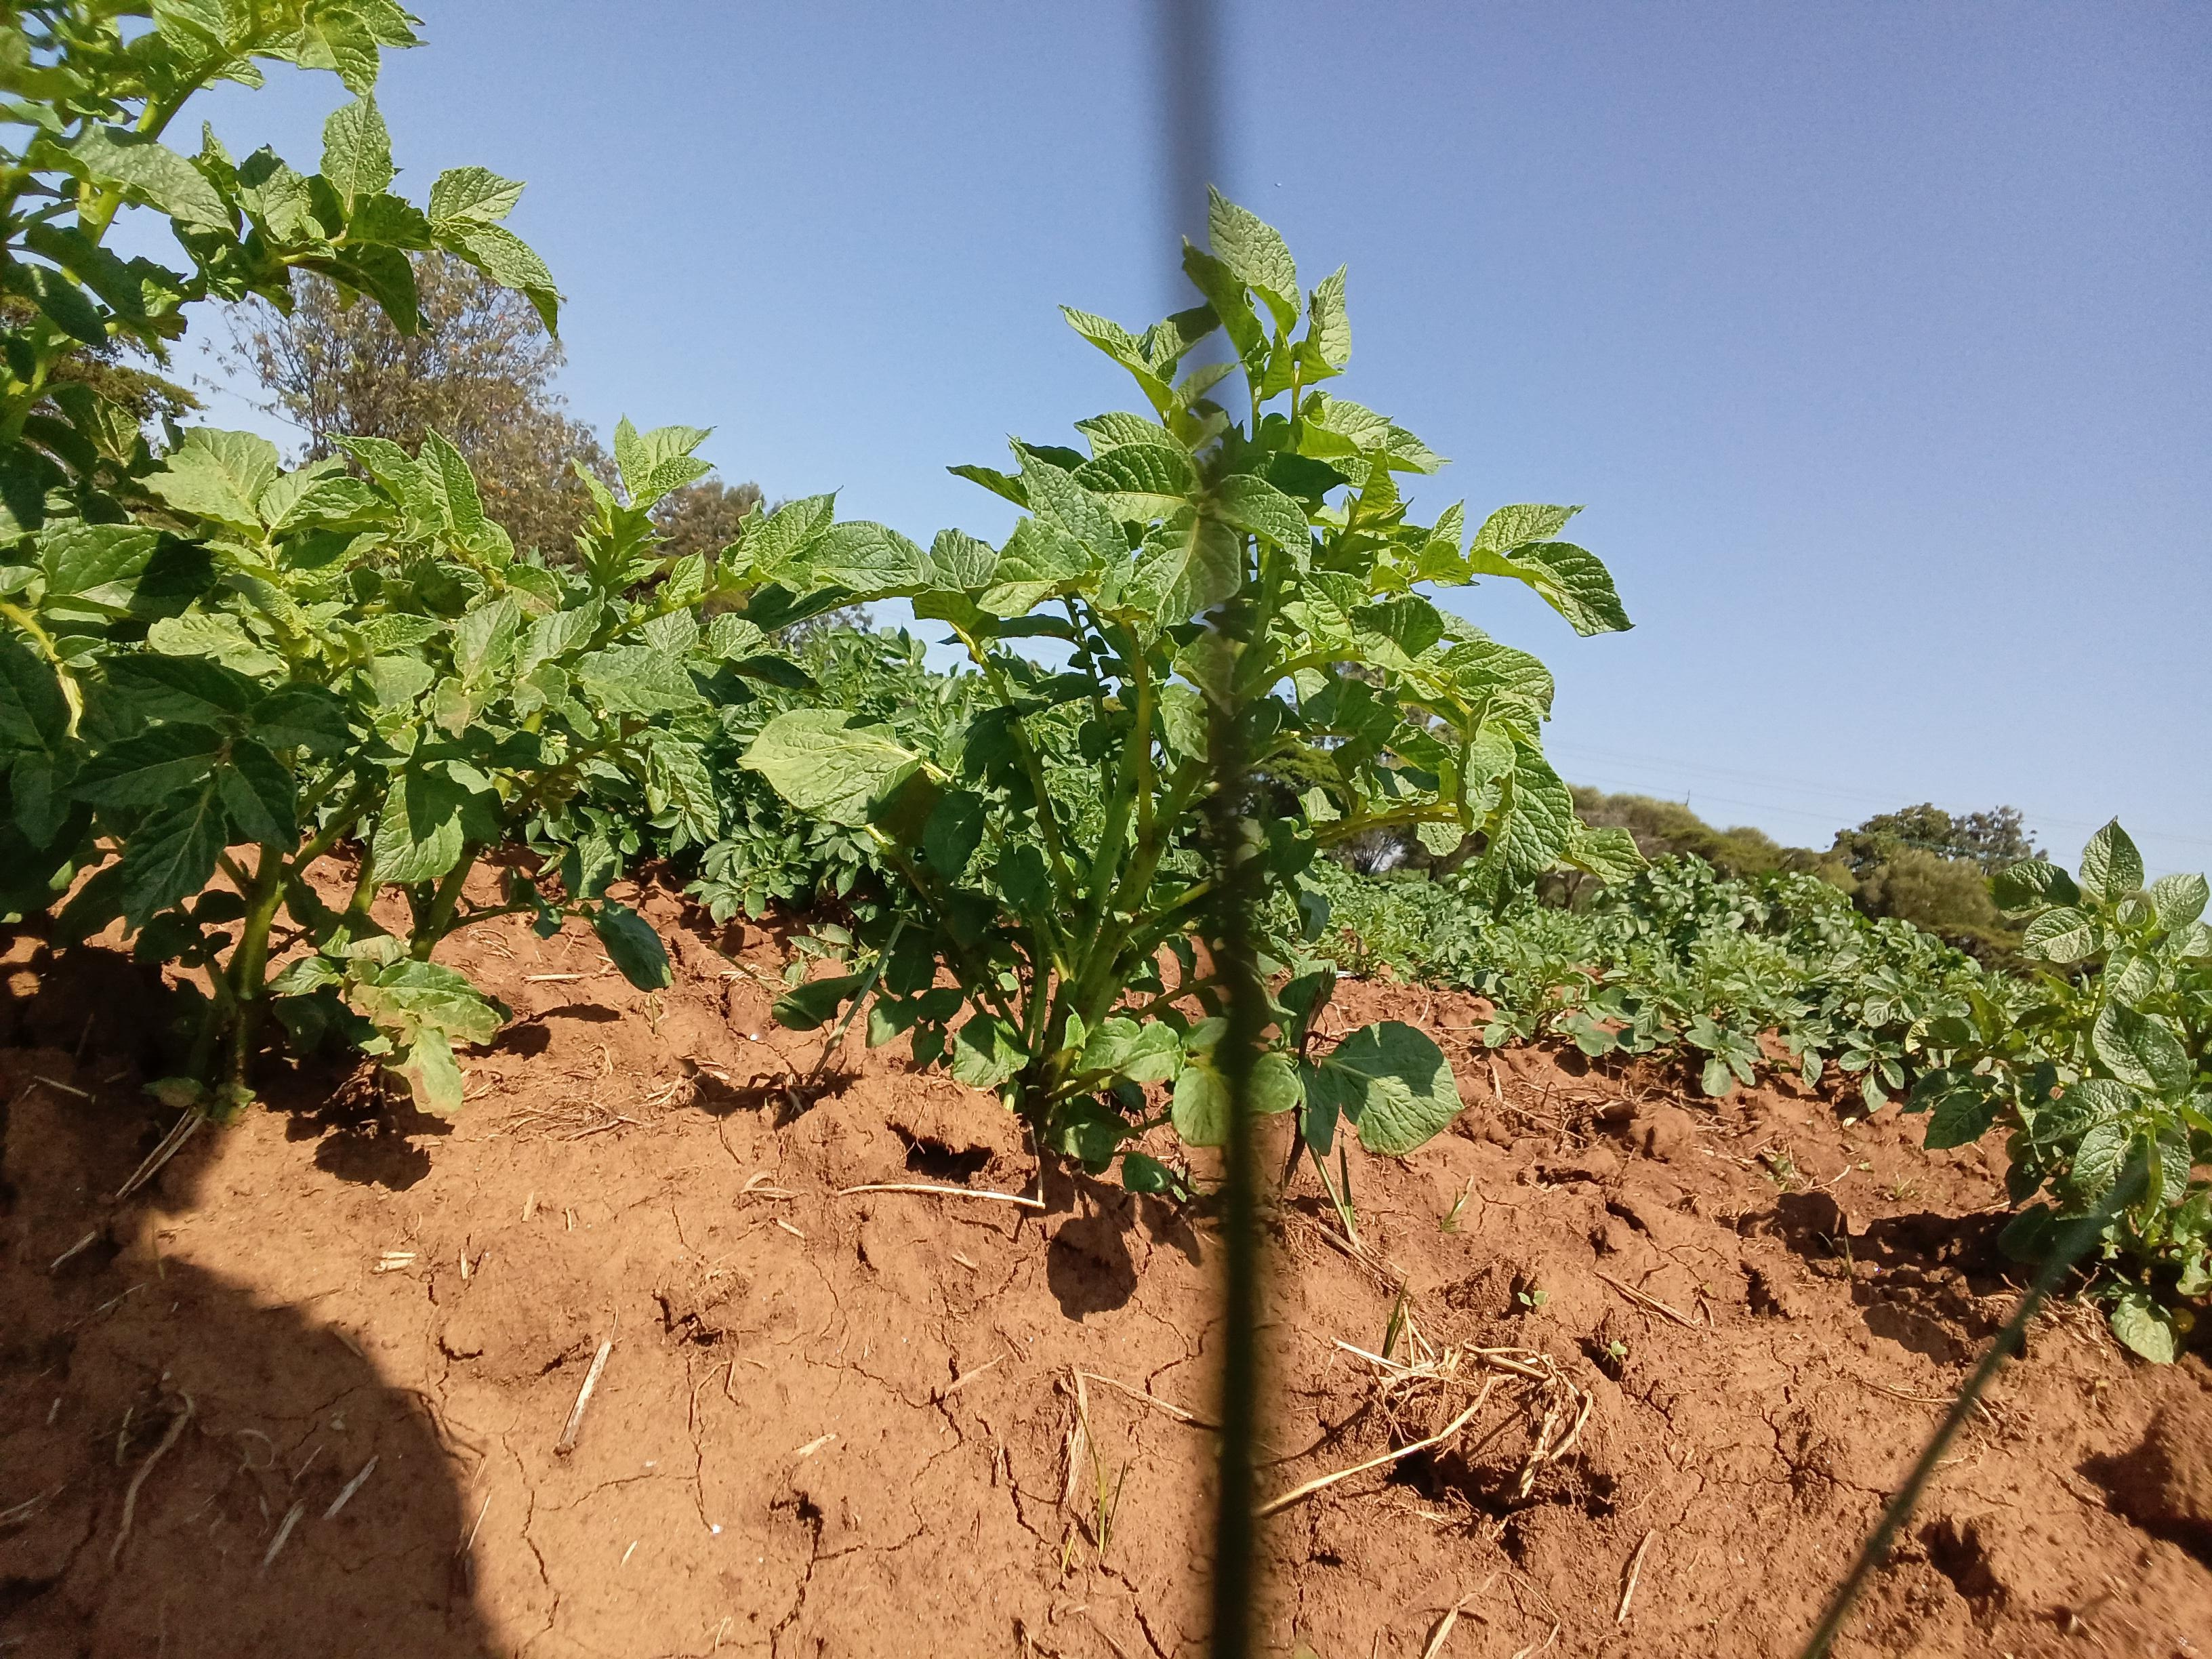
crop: potato
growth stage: vegetative
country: Kenya
